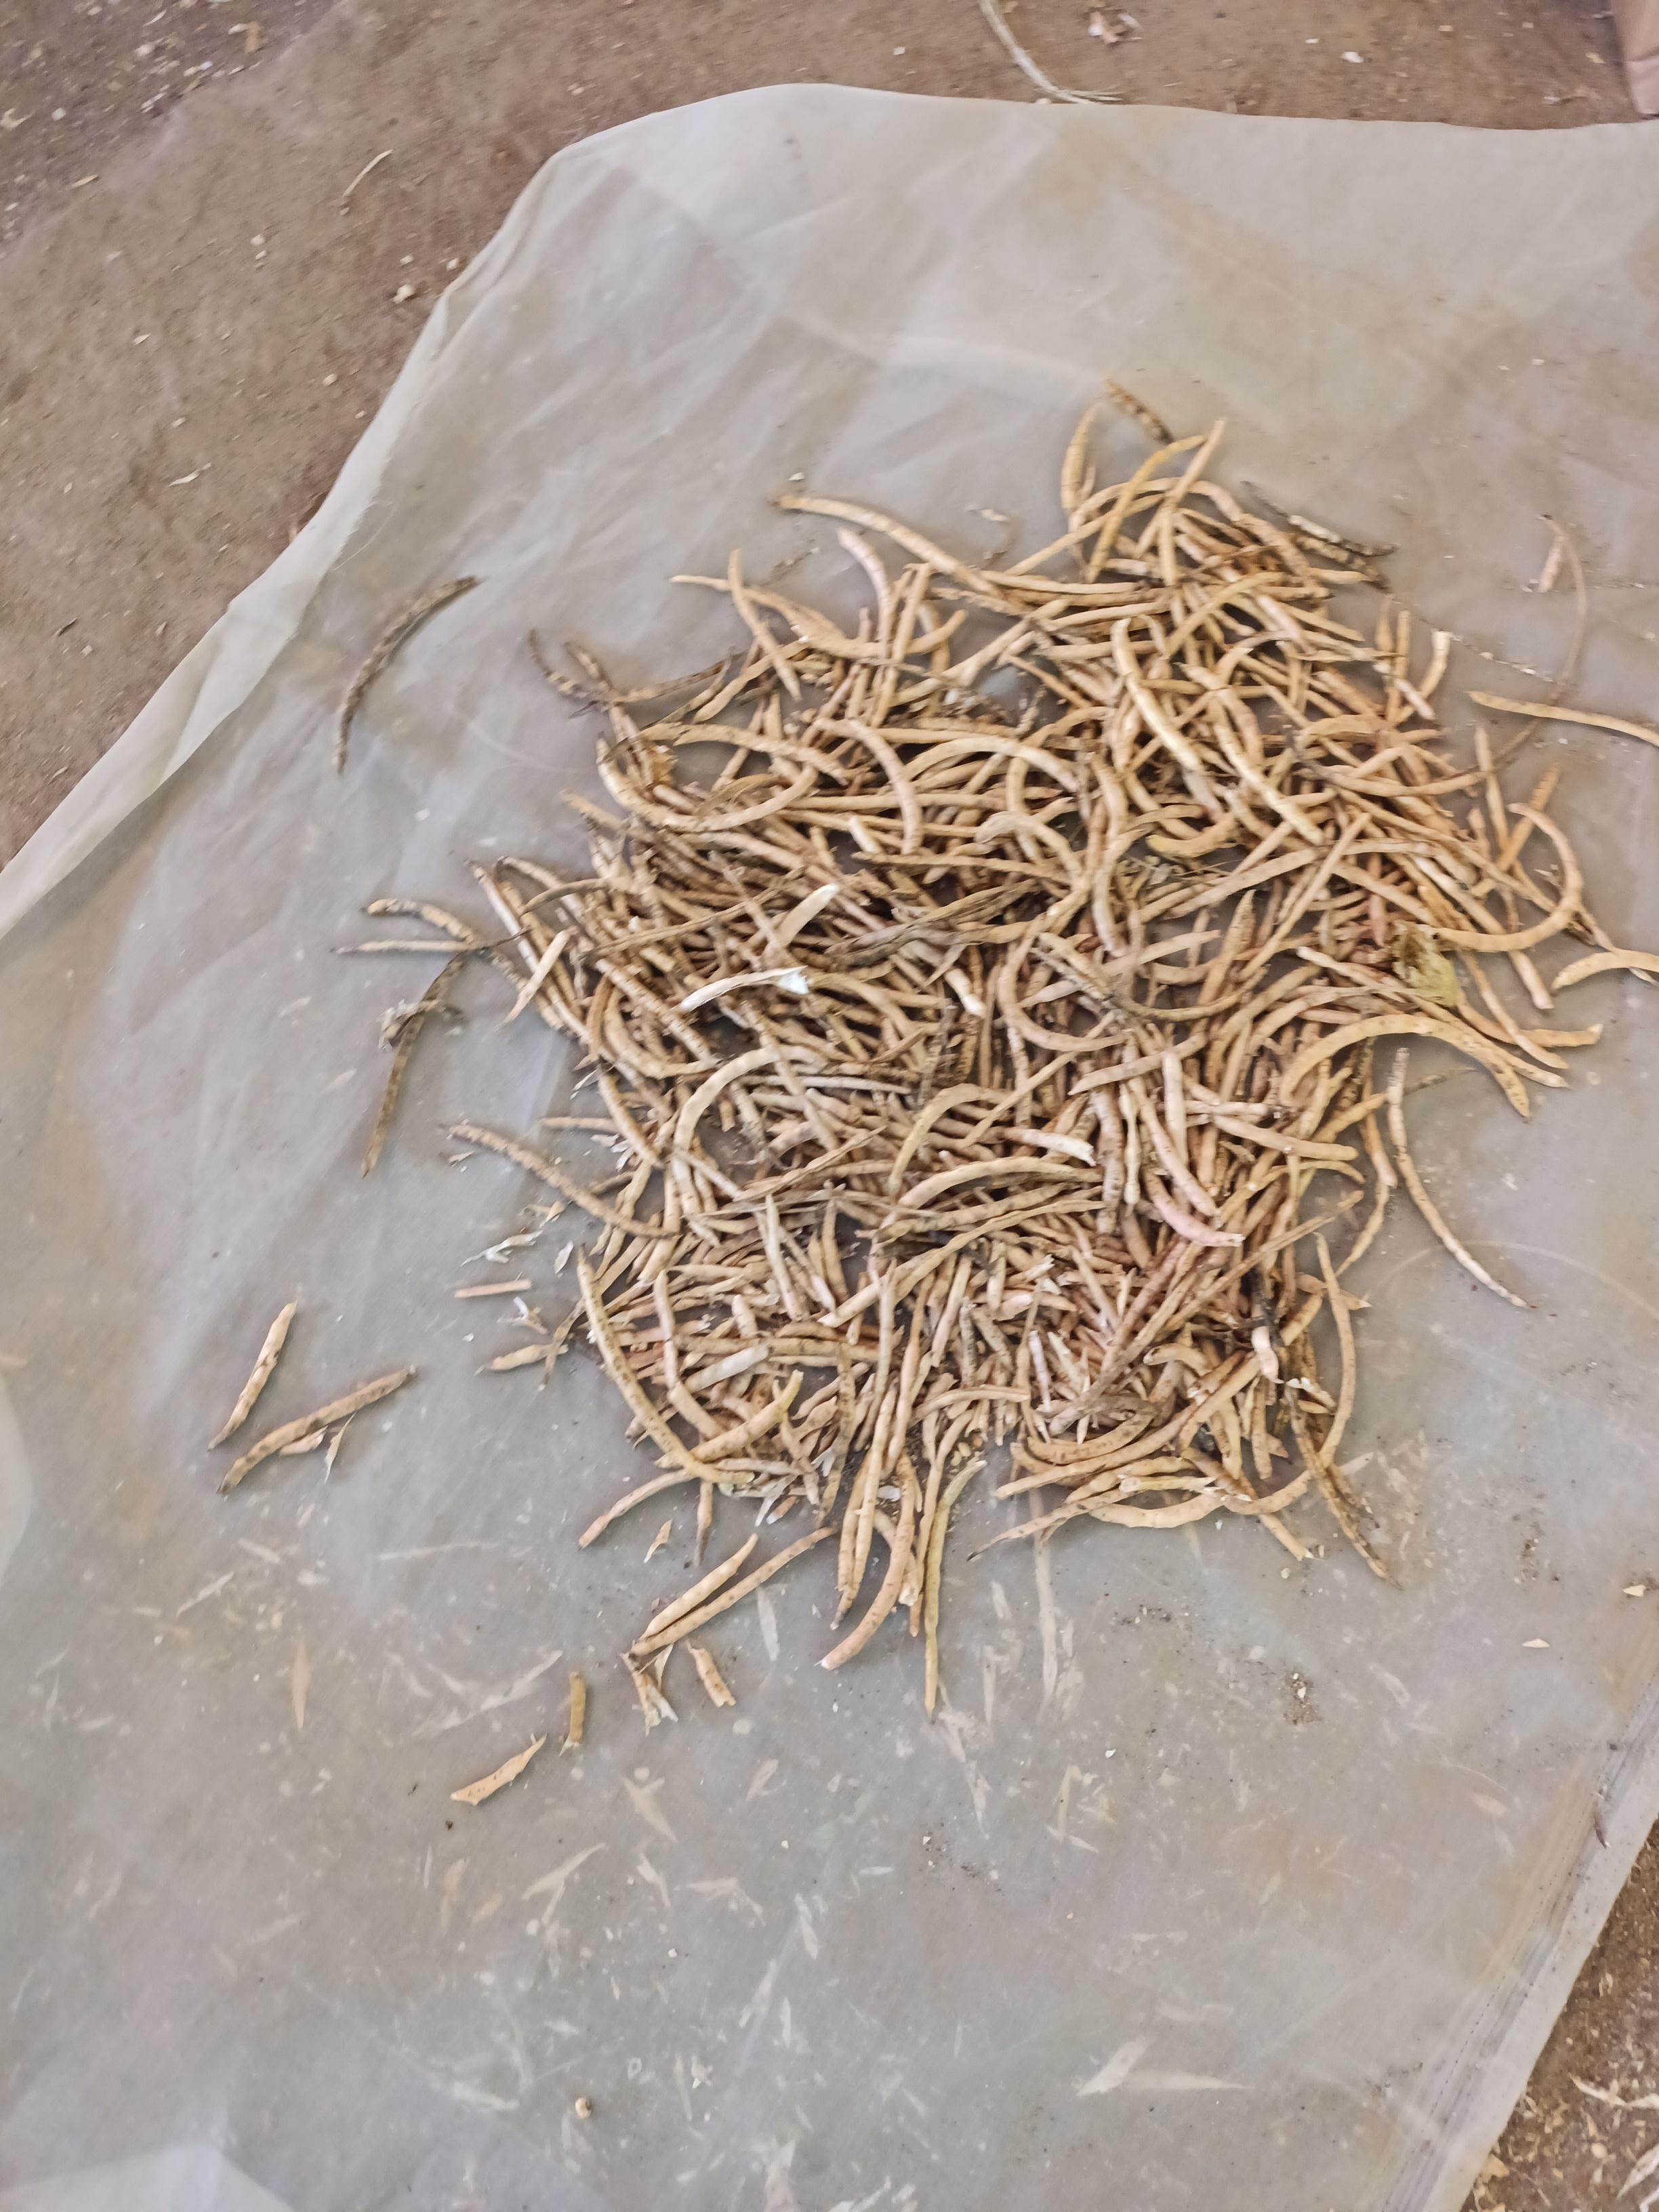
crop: cowpea
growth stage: harvest
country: Nigeria
